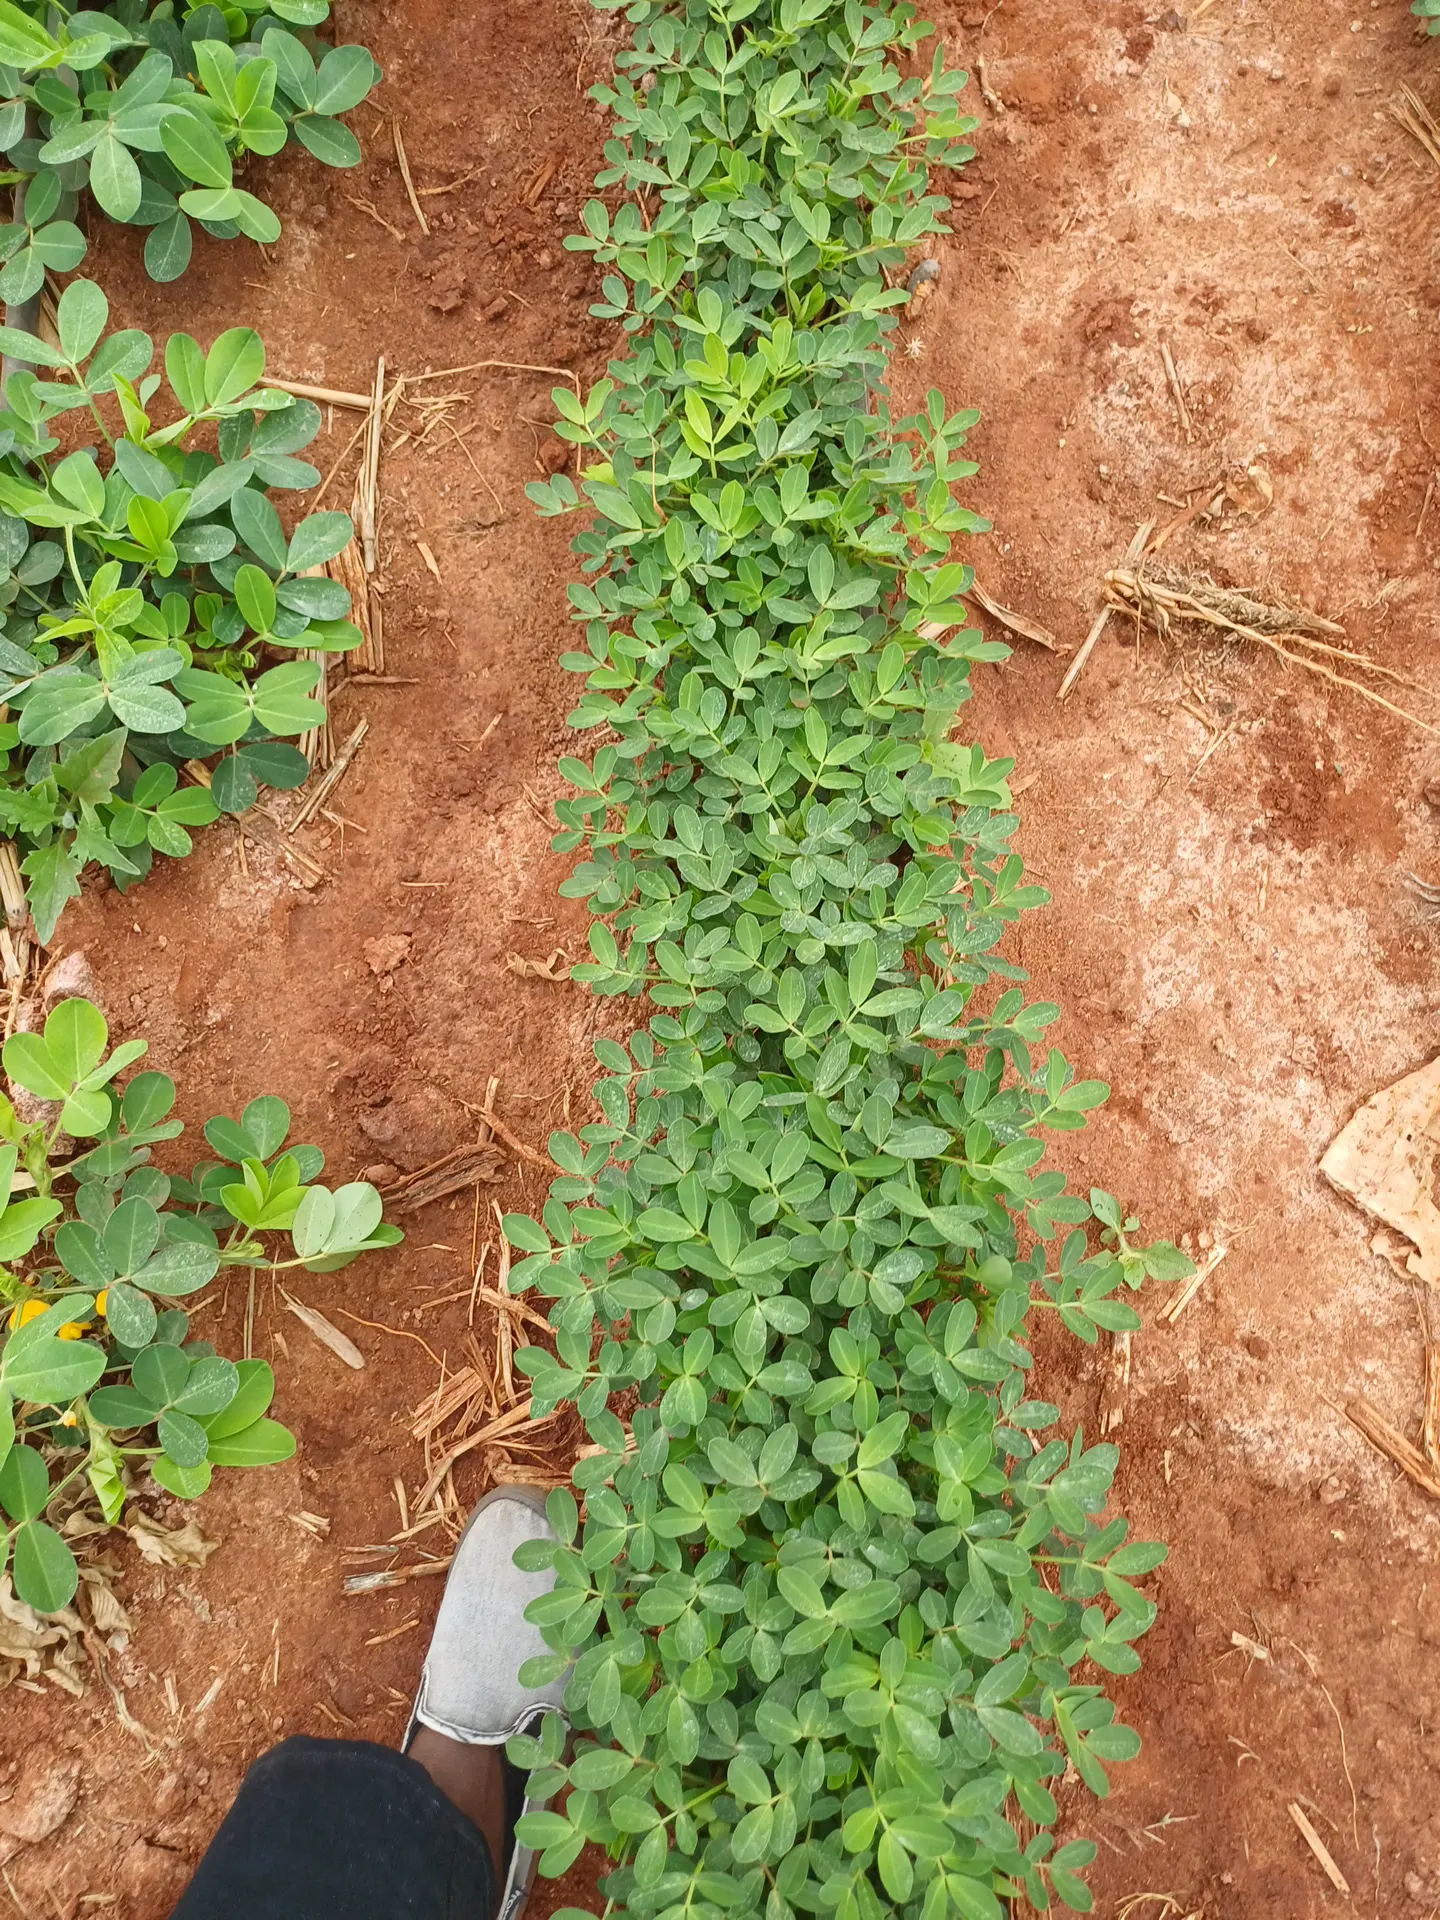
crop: groundnut
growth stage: vegetative
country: Kenya
